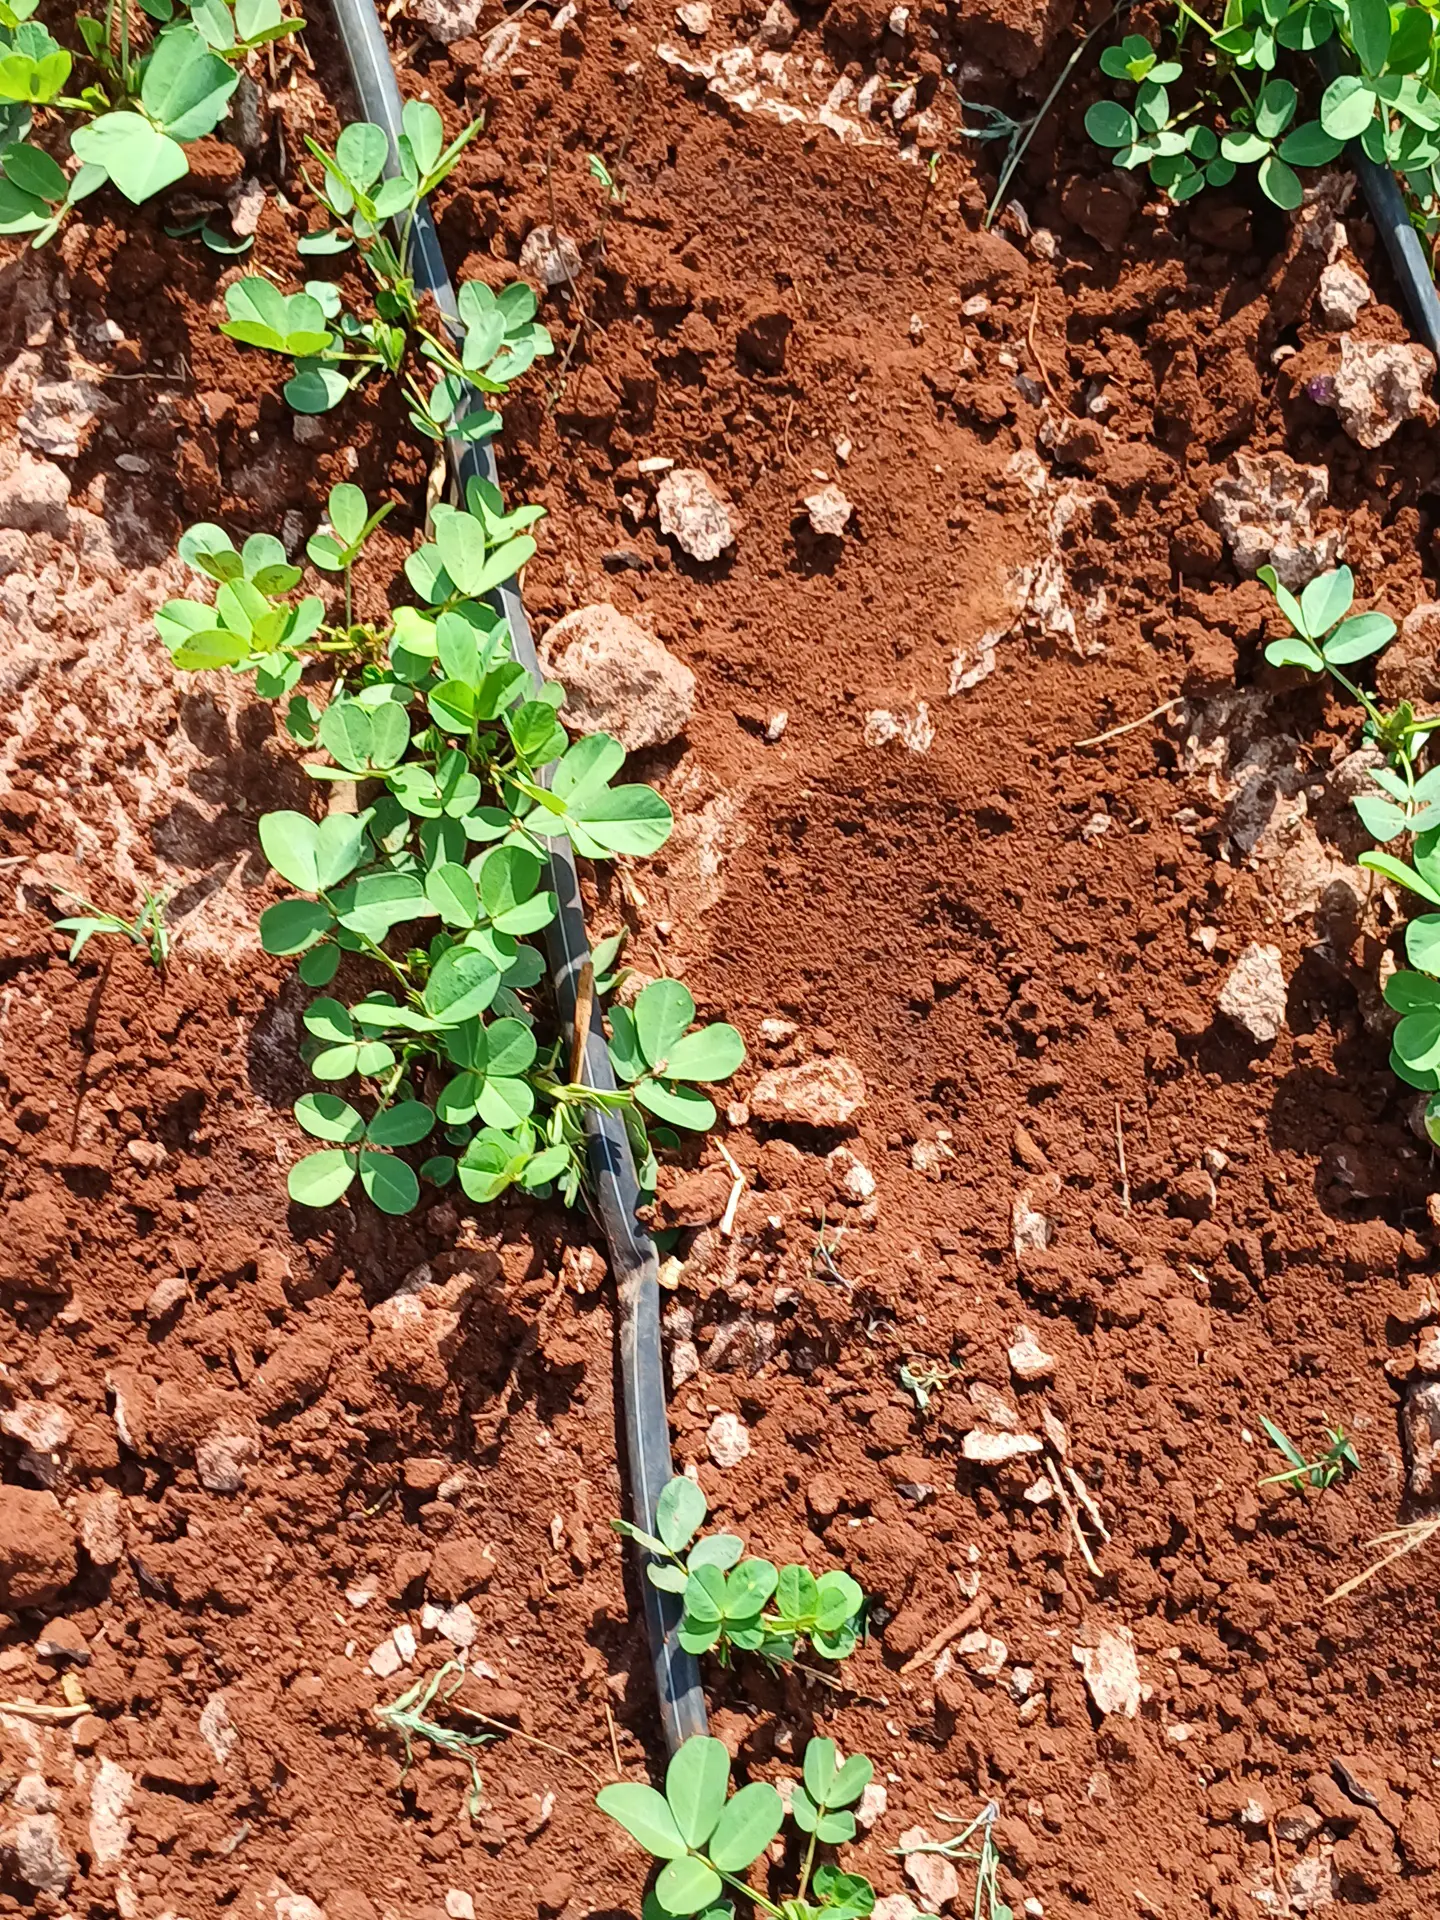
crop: groundnut
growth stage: vegetative
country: Kenya
